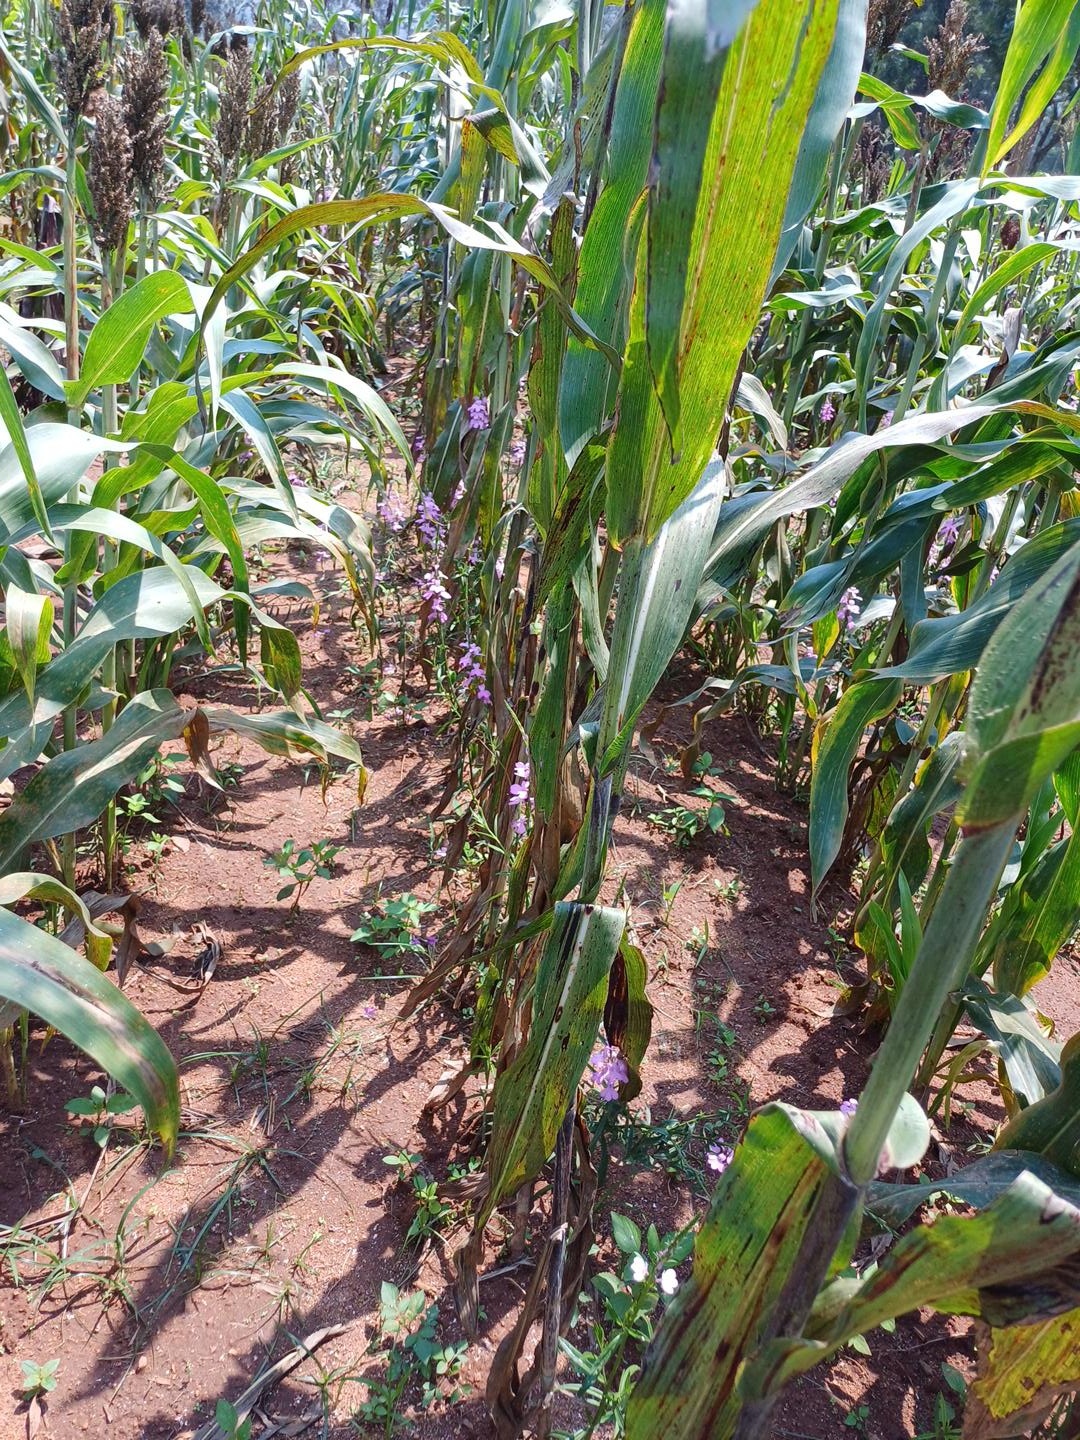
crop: sorghum
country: Kenya
